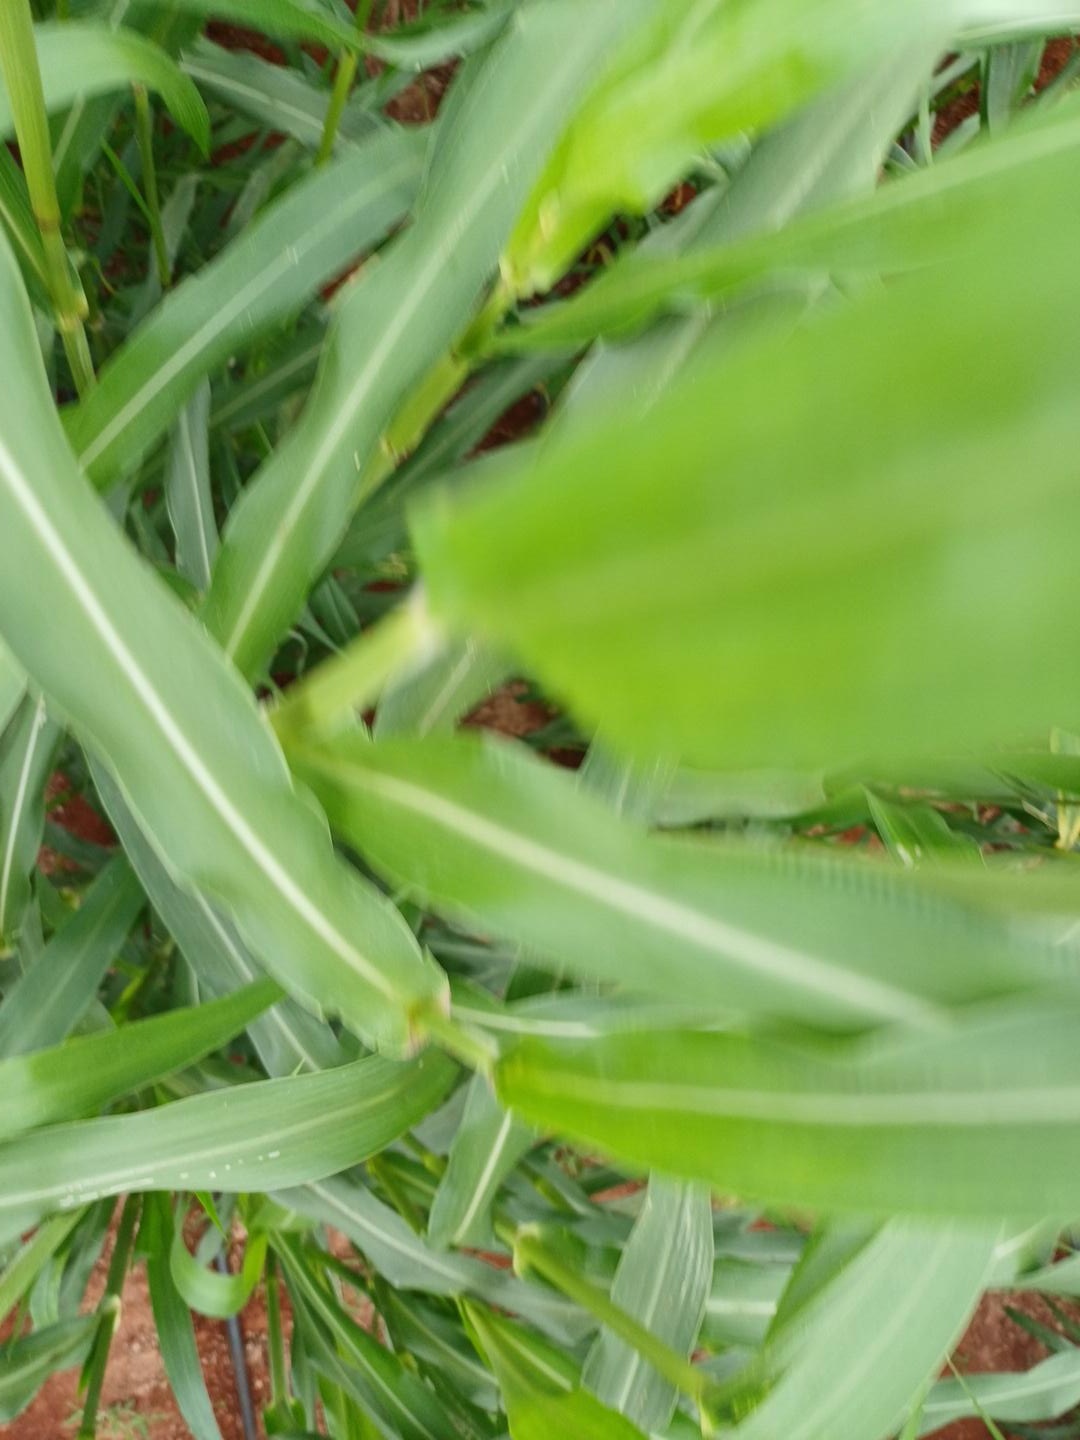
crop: pearl millet
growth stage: flowering
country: Kenya
